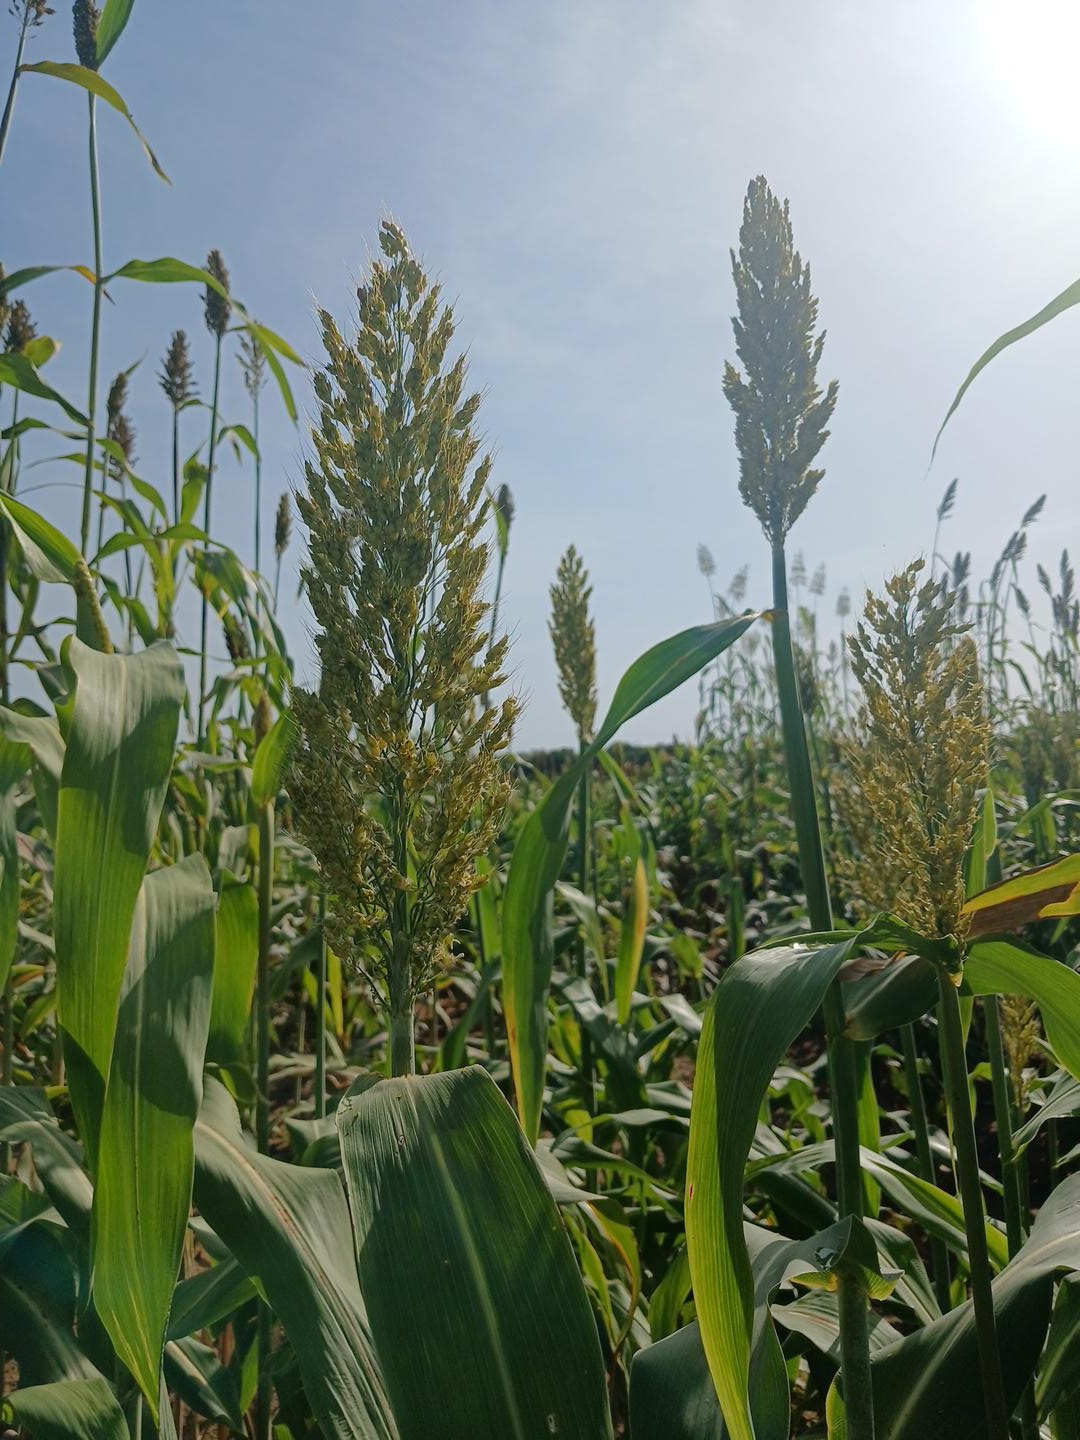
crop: sorghum
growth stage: filling grain
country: Senegal
